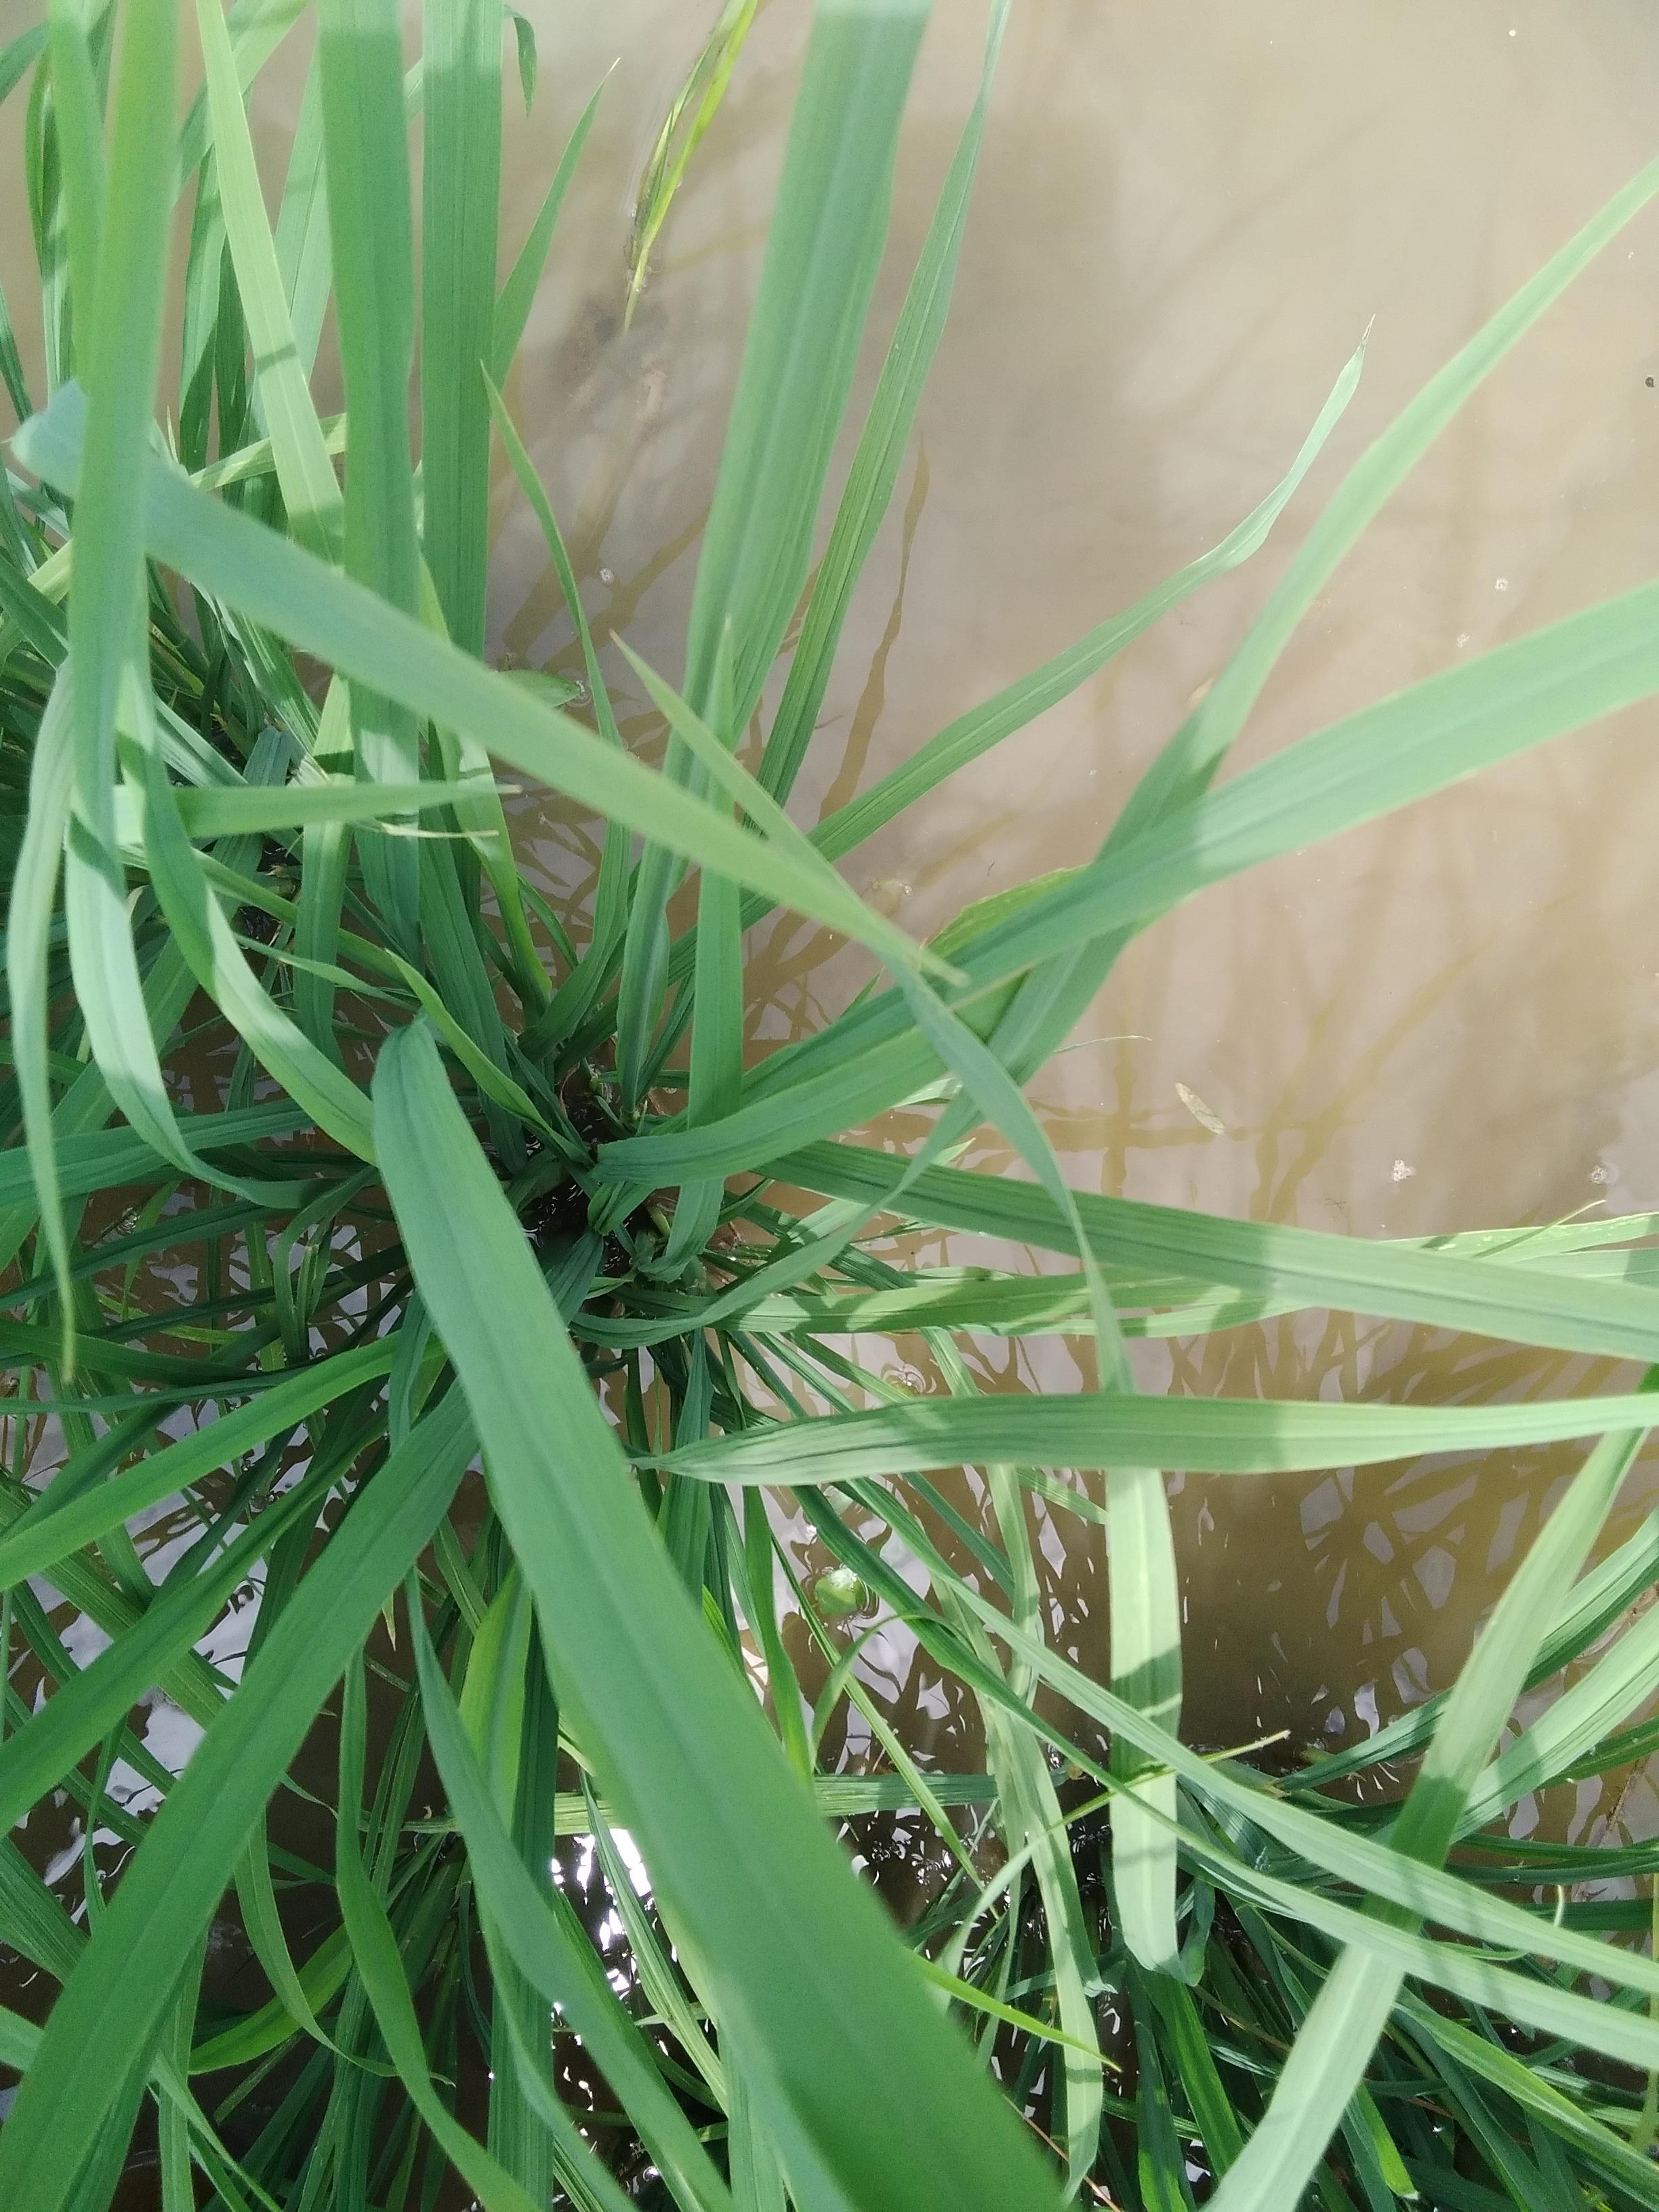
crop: rice
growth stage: elongation stem
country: Nigeria
